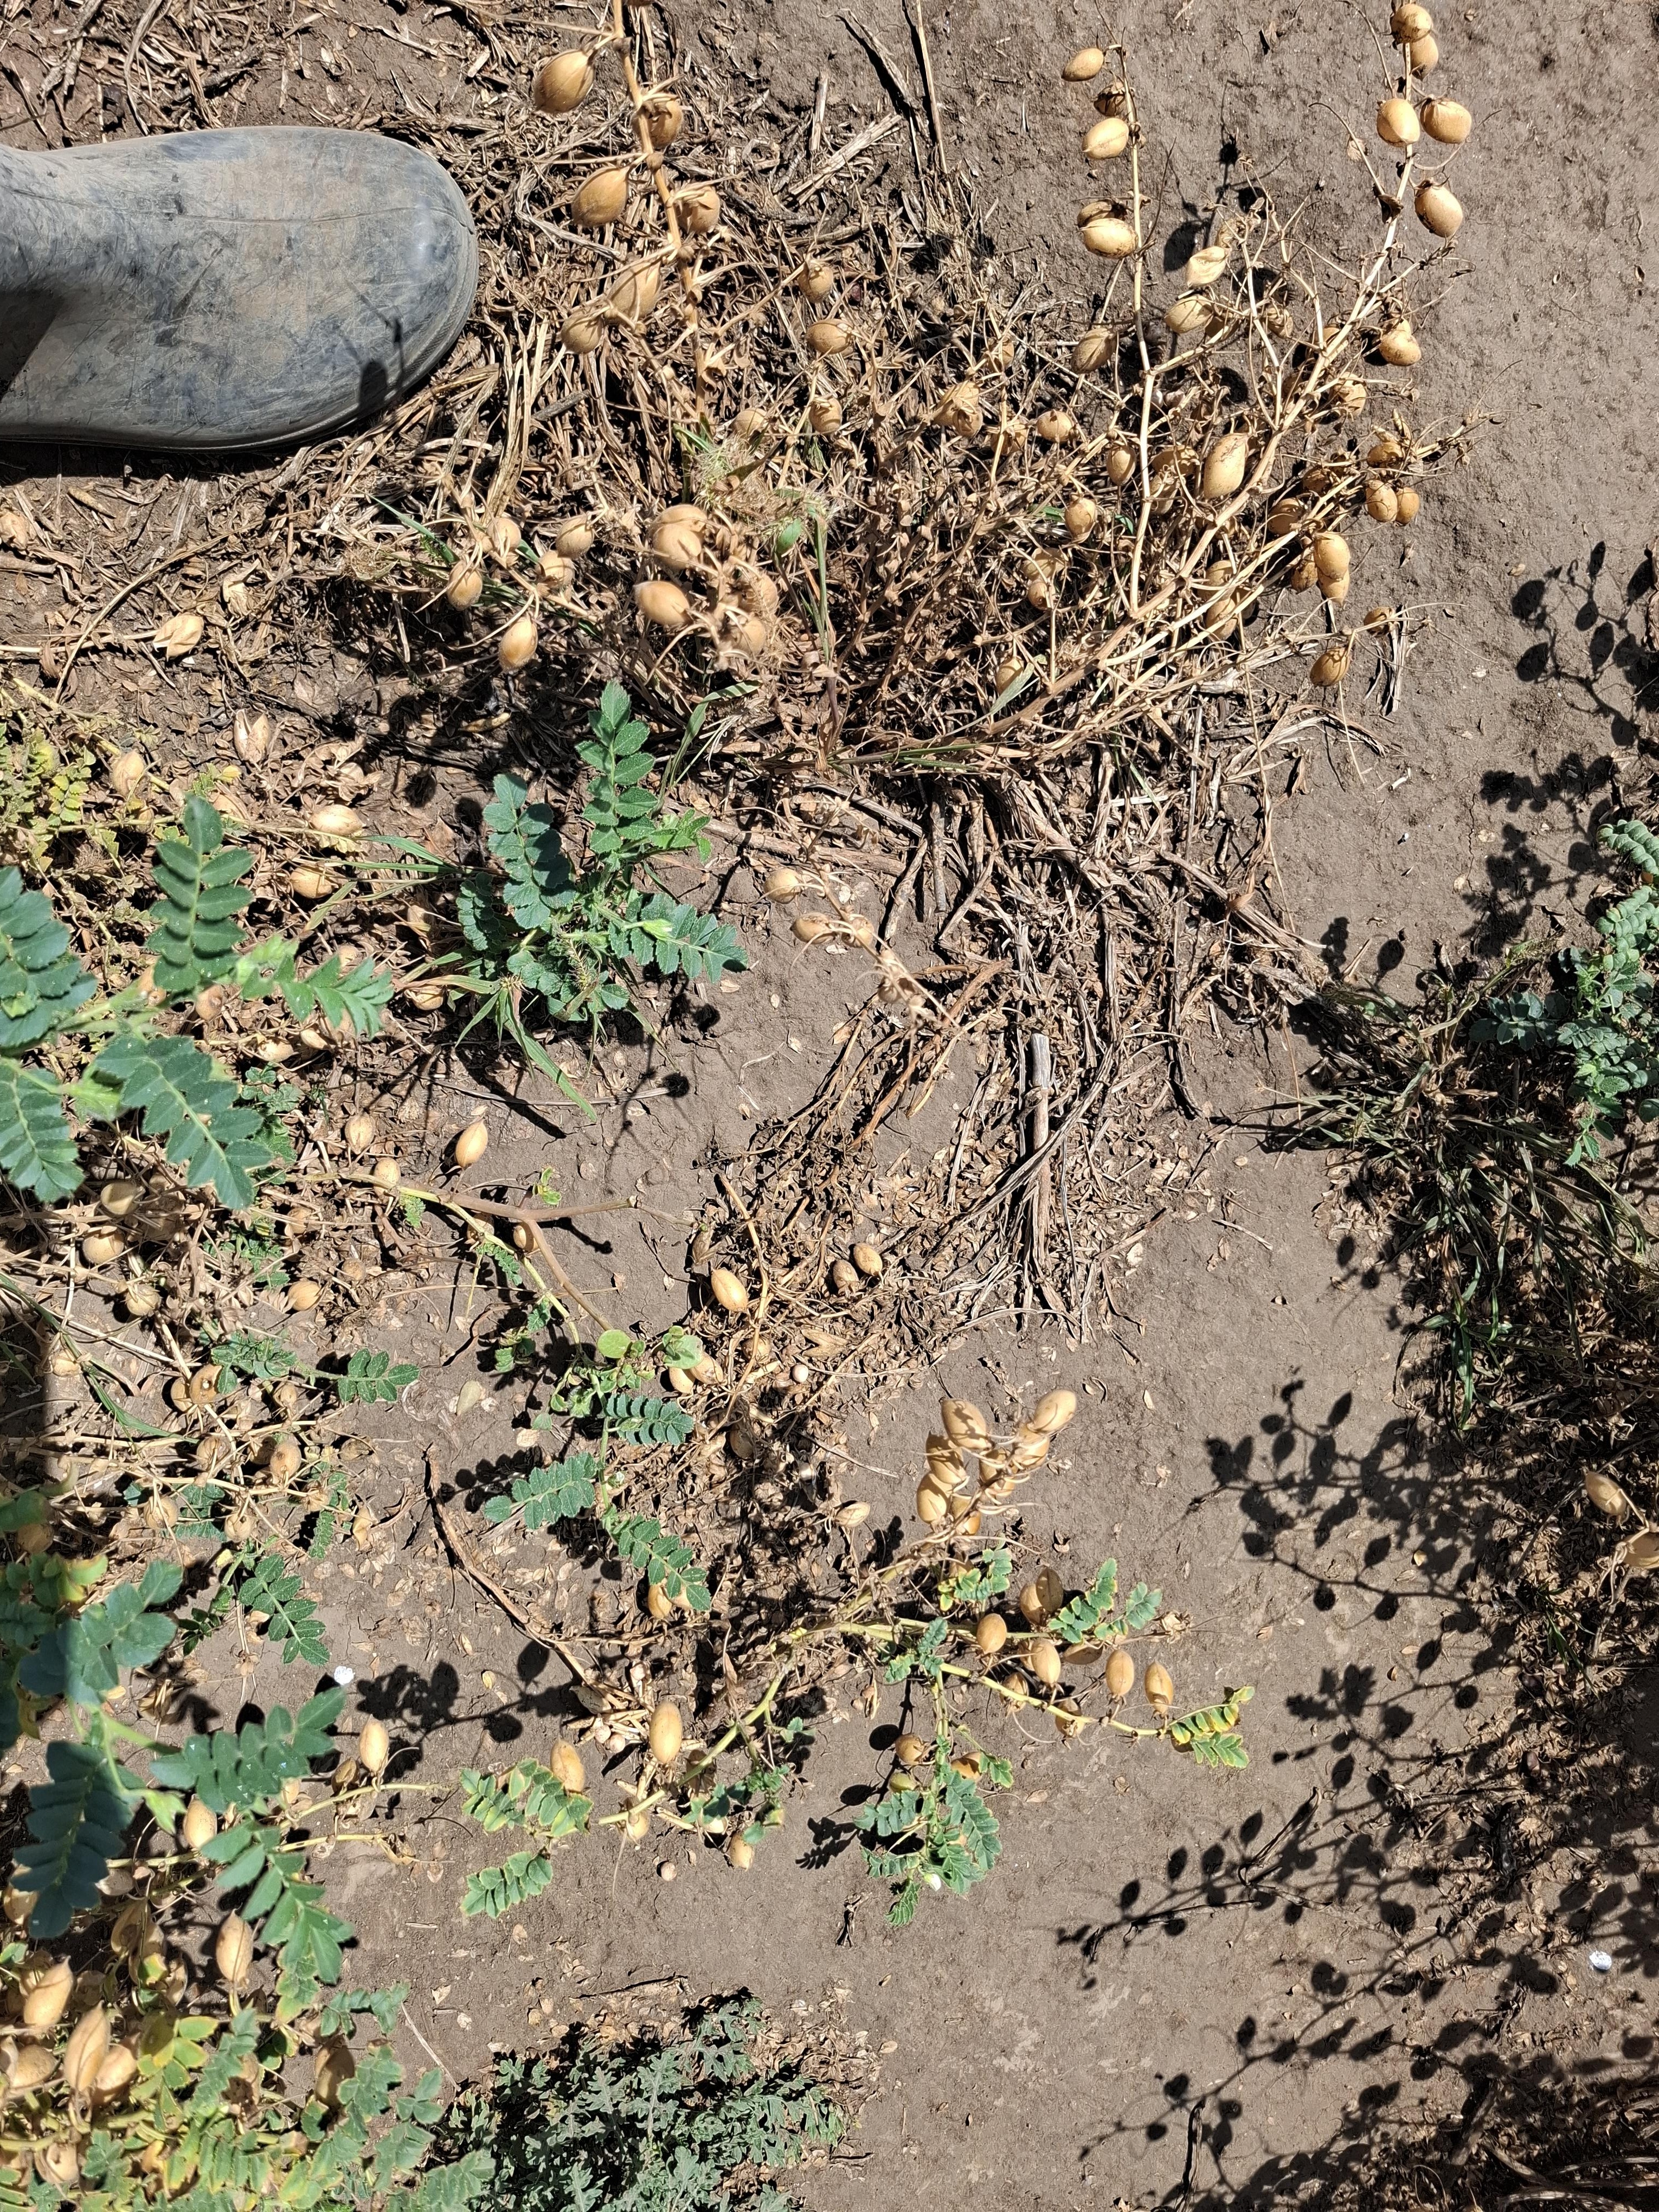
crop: chickpea
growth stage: maturity
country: Tanzania
